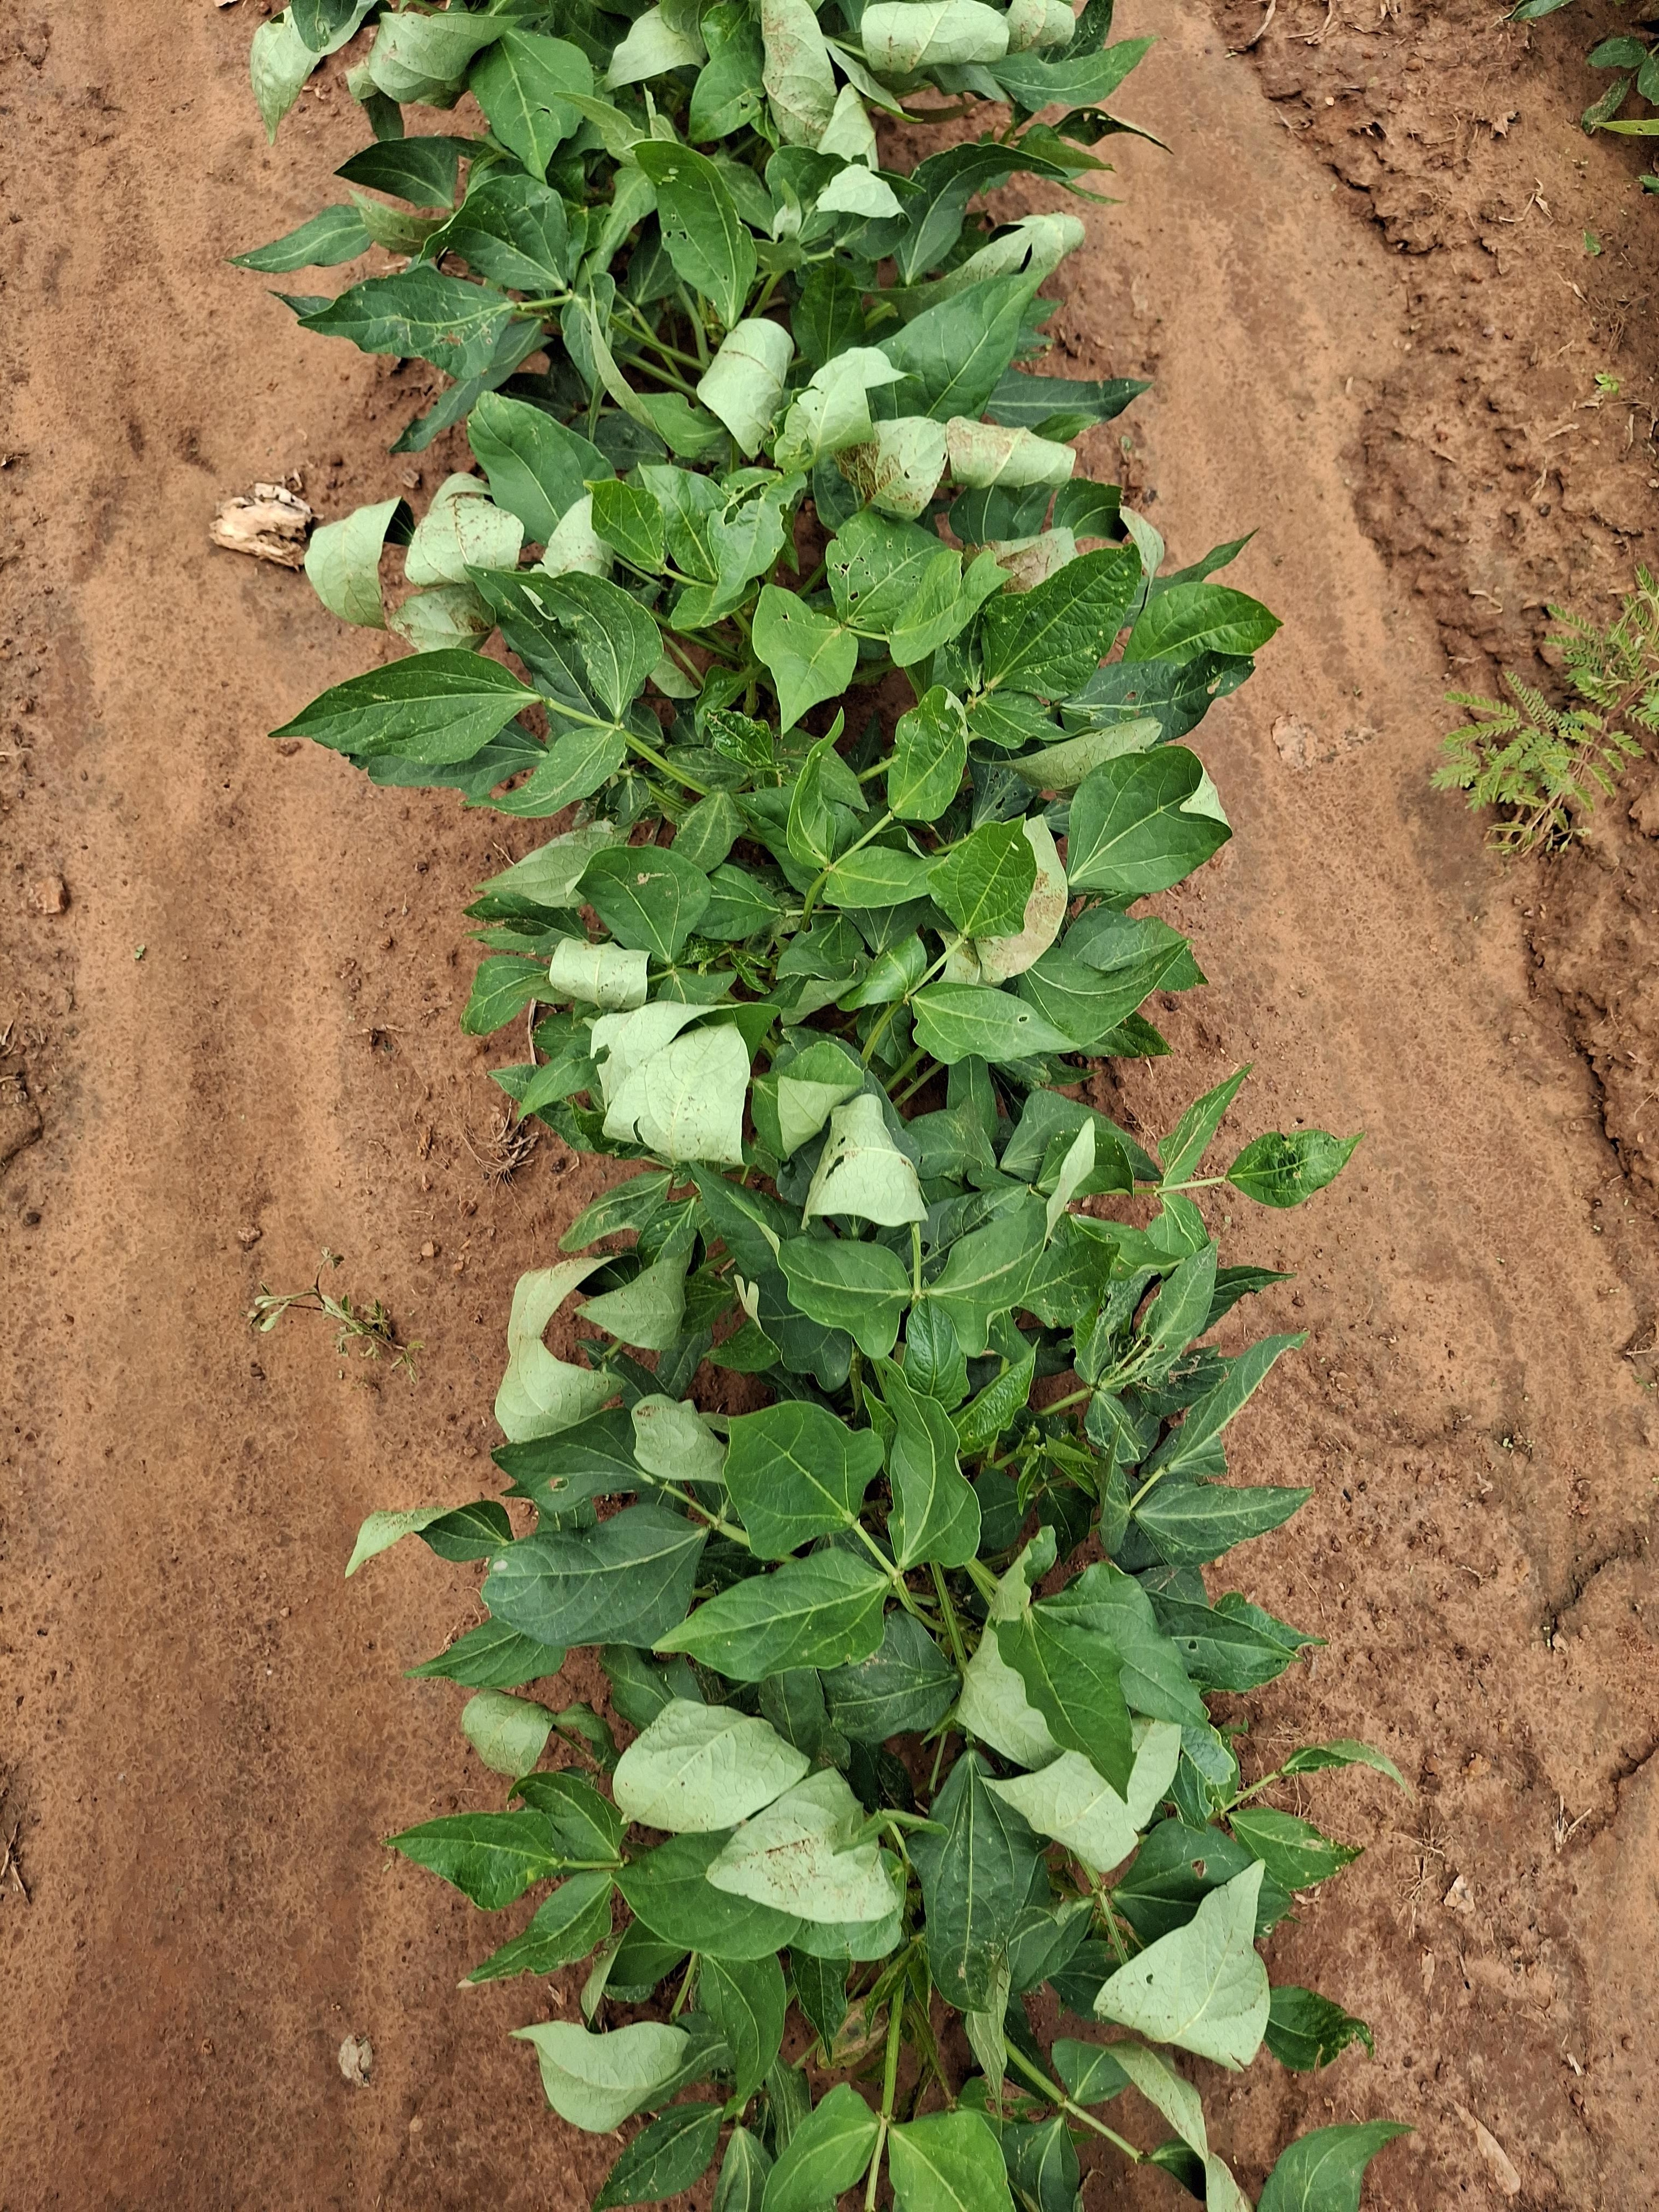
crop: cowpea
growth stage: vegetative
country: Nigeria
